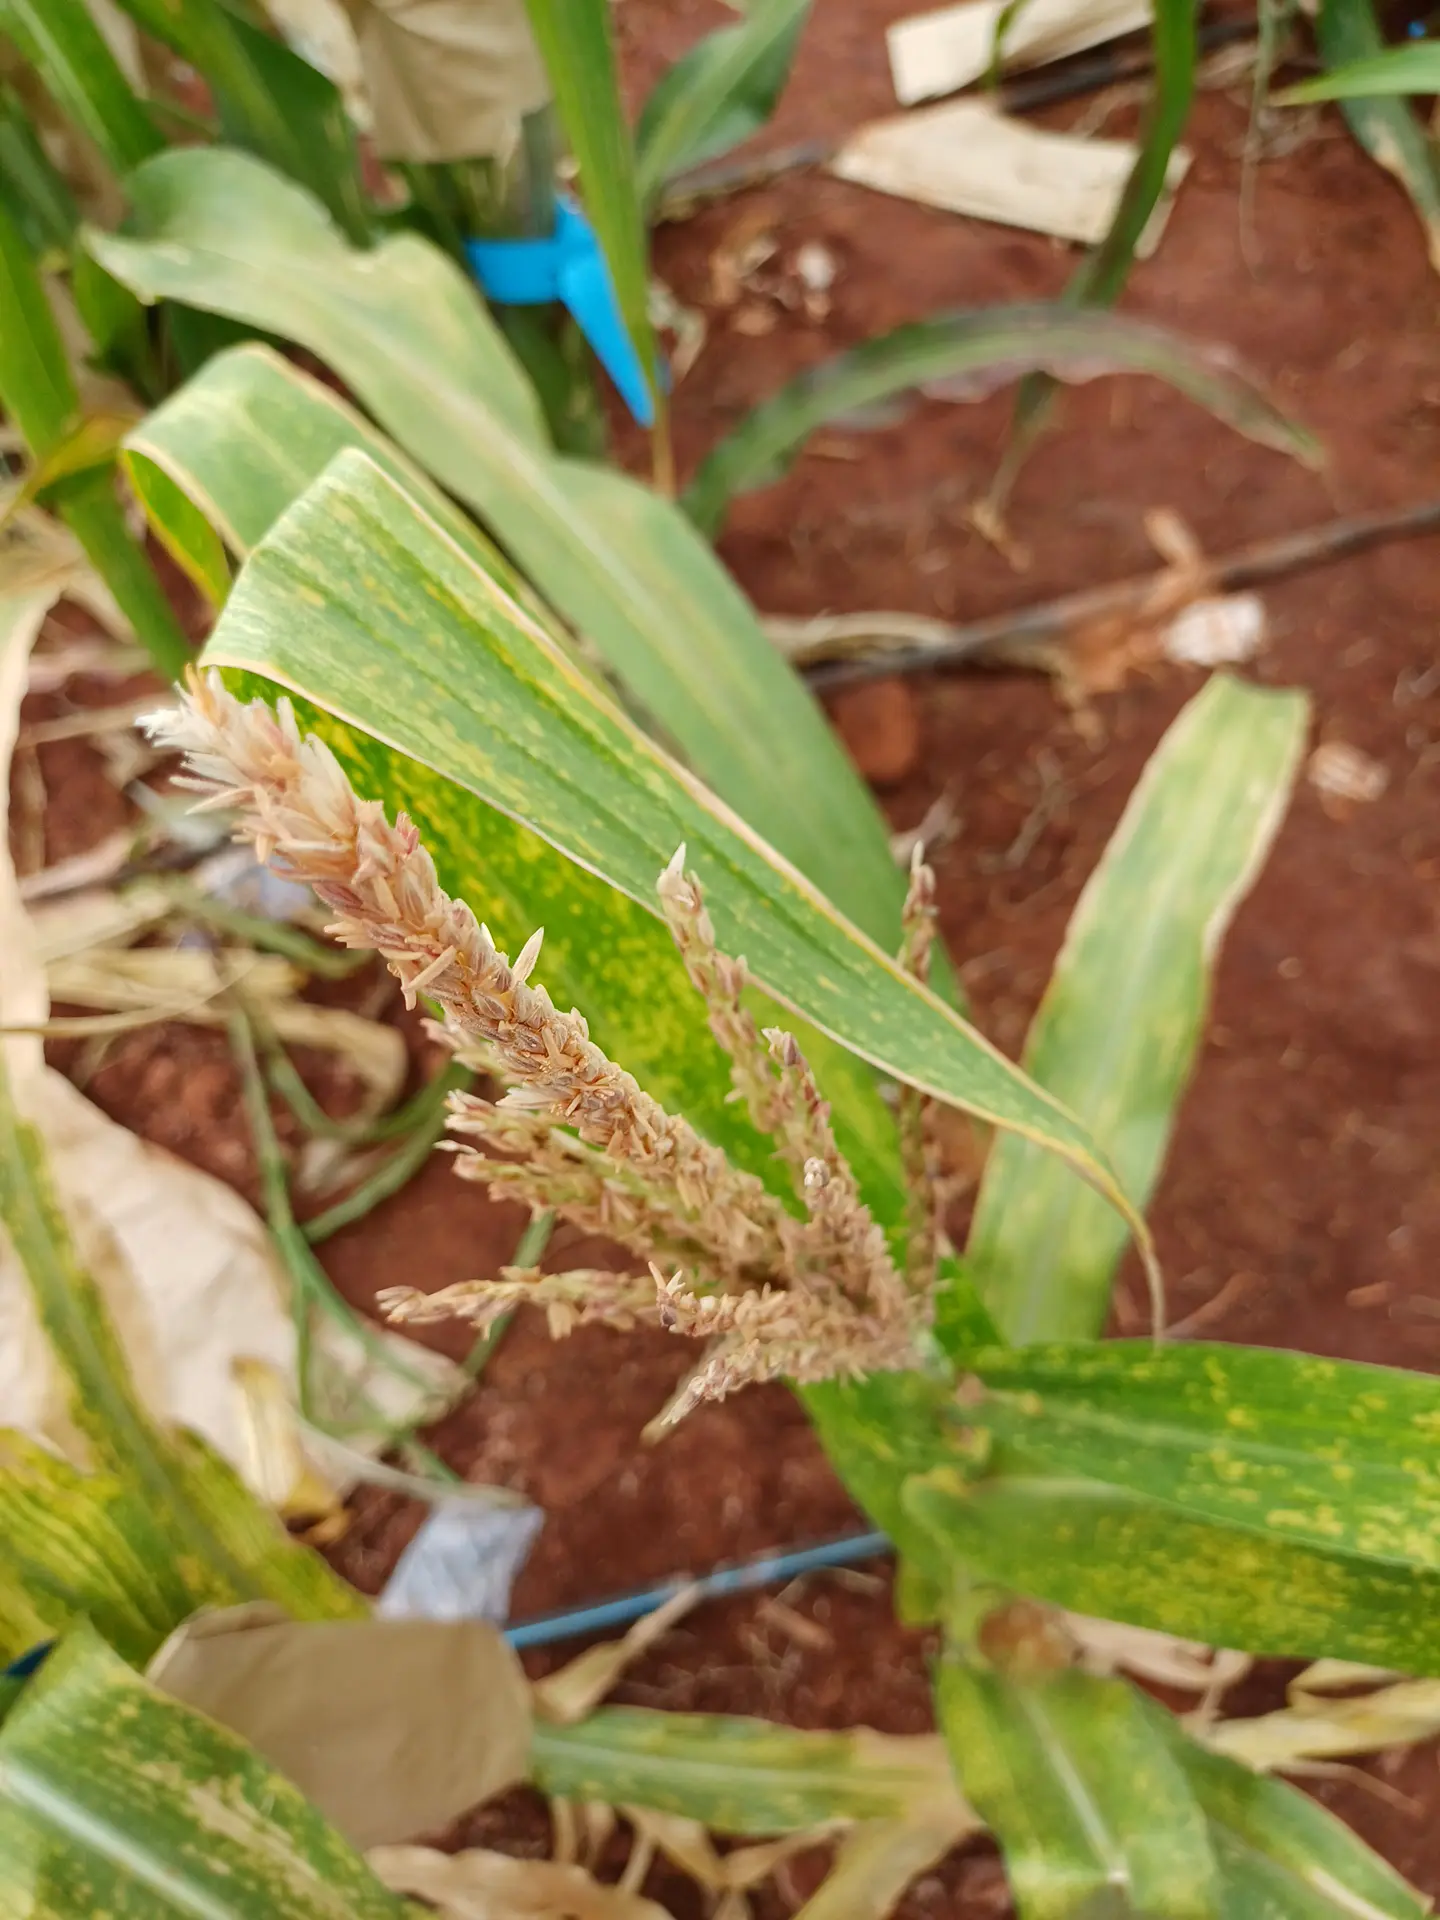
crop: maize
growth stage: flowering
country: Kenya
